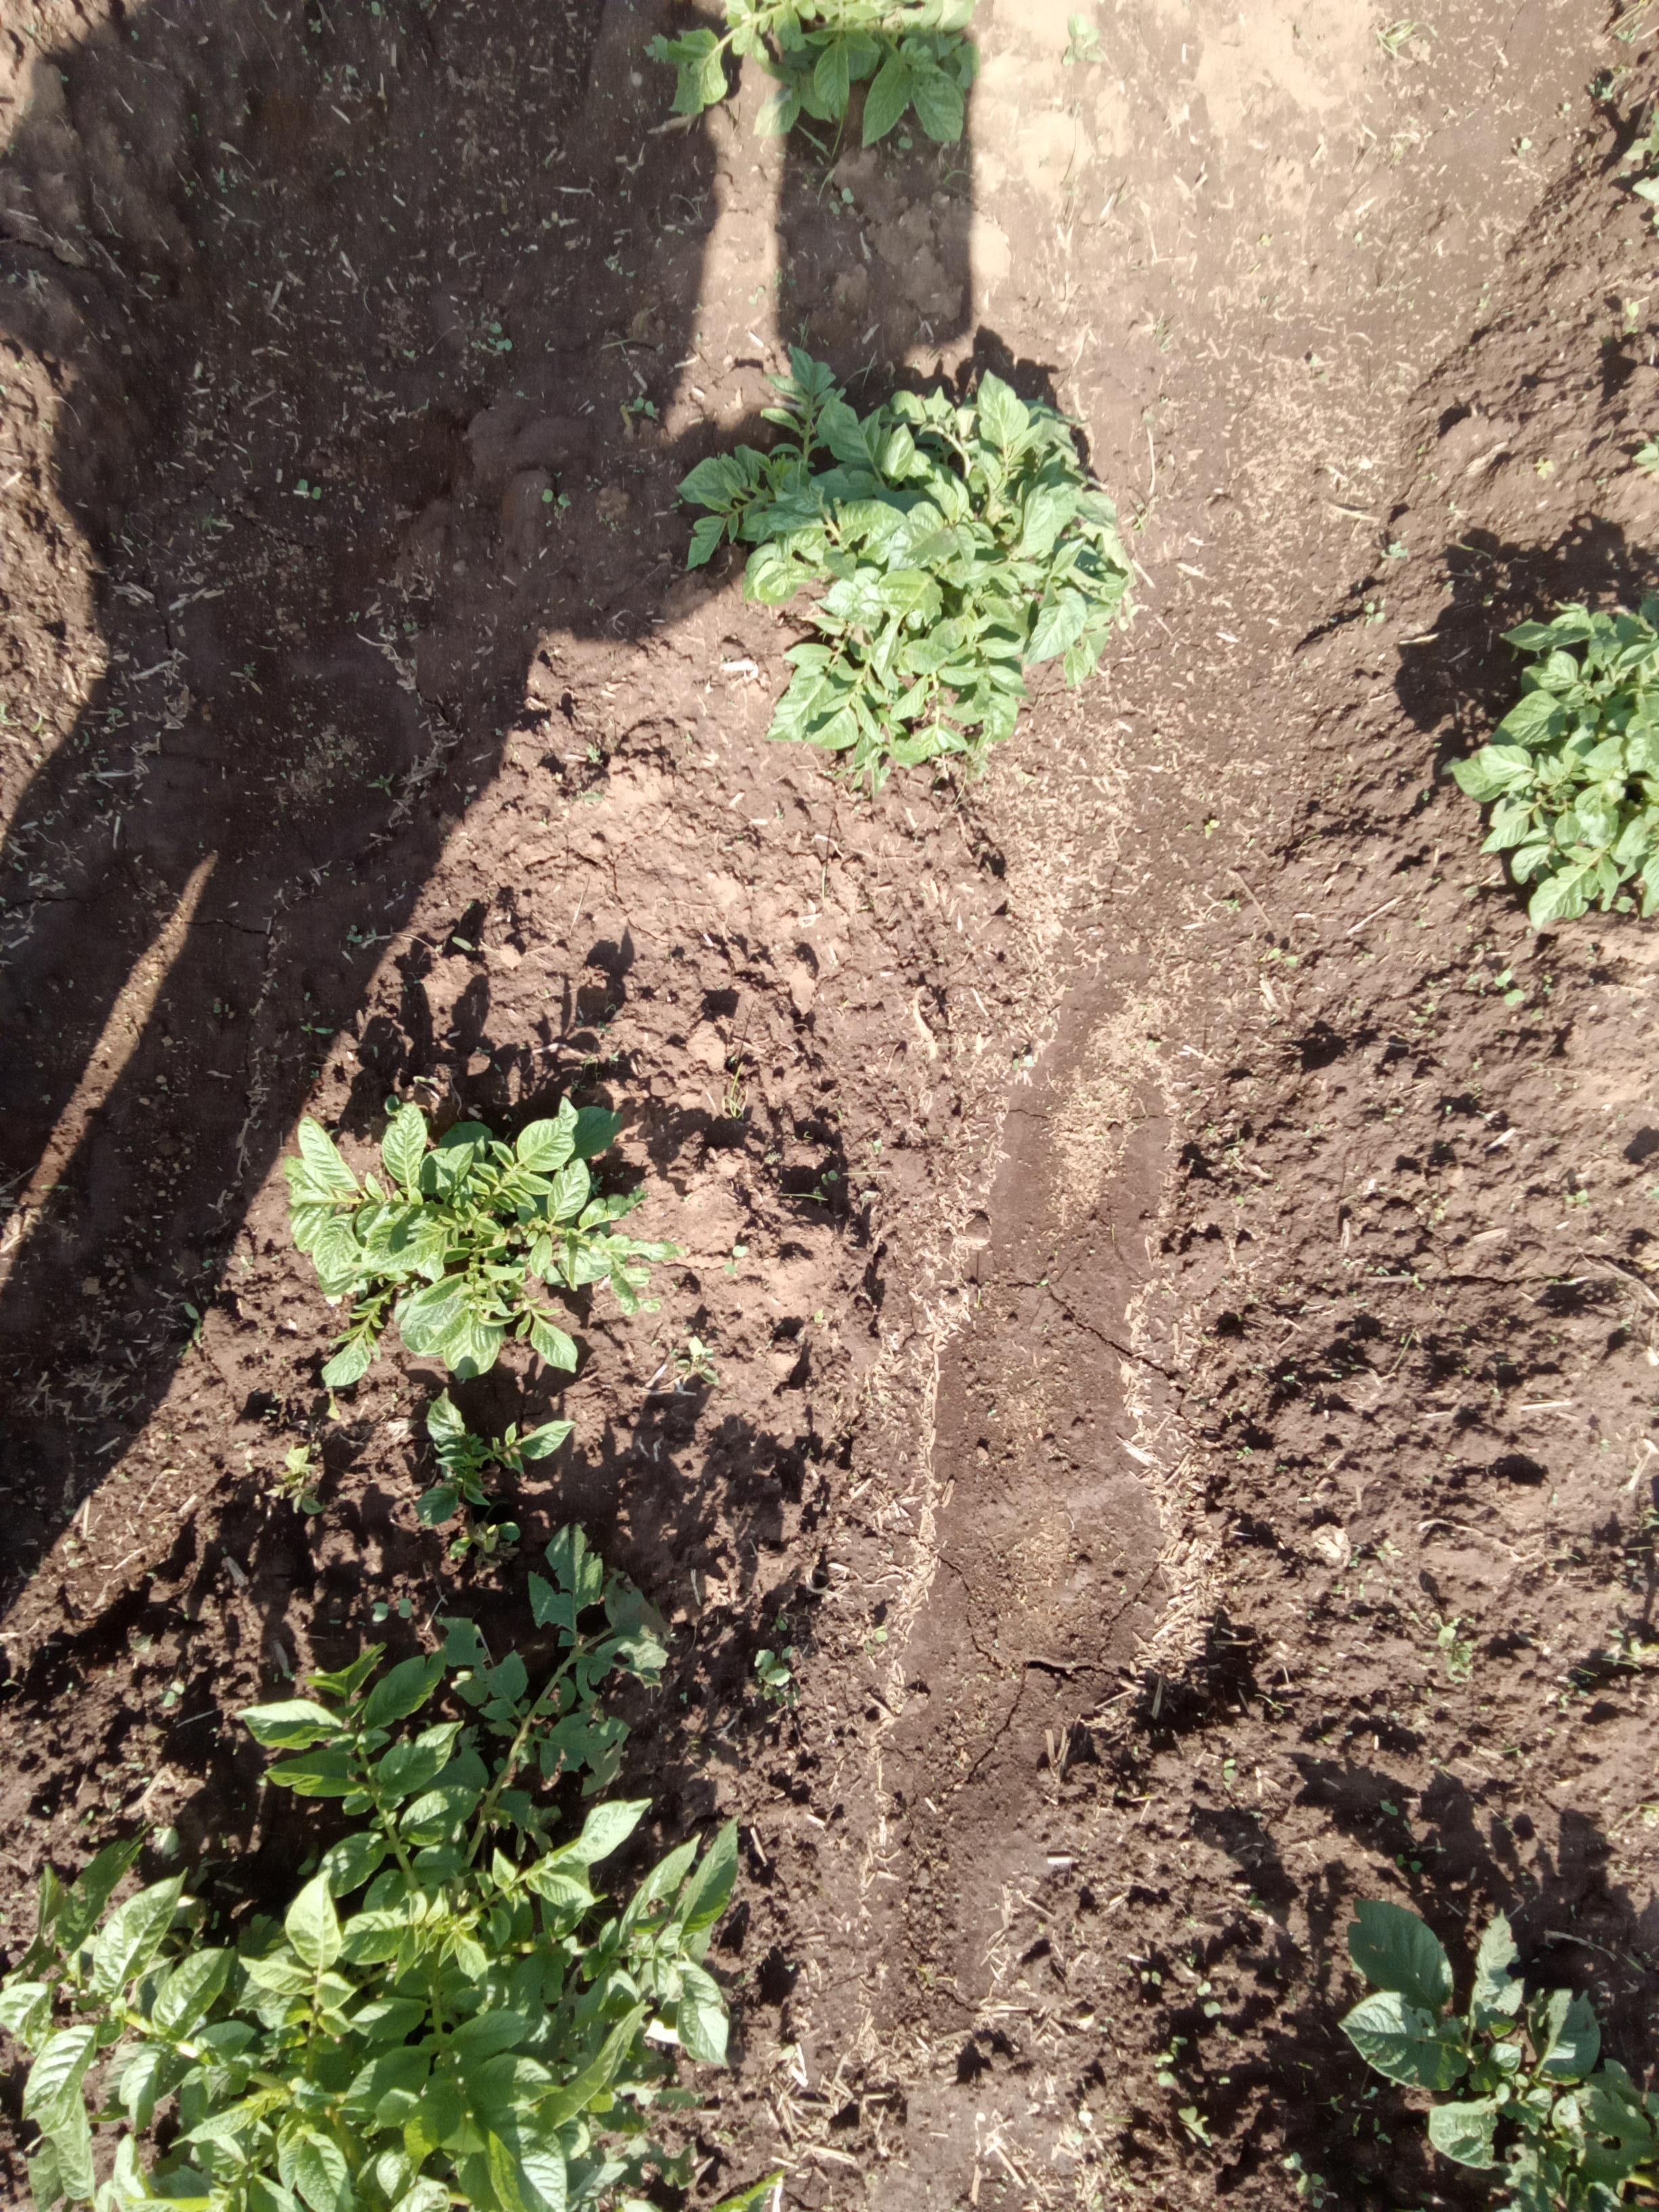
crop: potato
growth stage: emergence
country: Kenya
